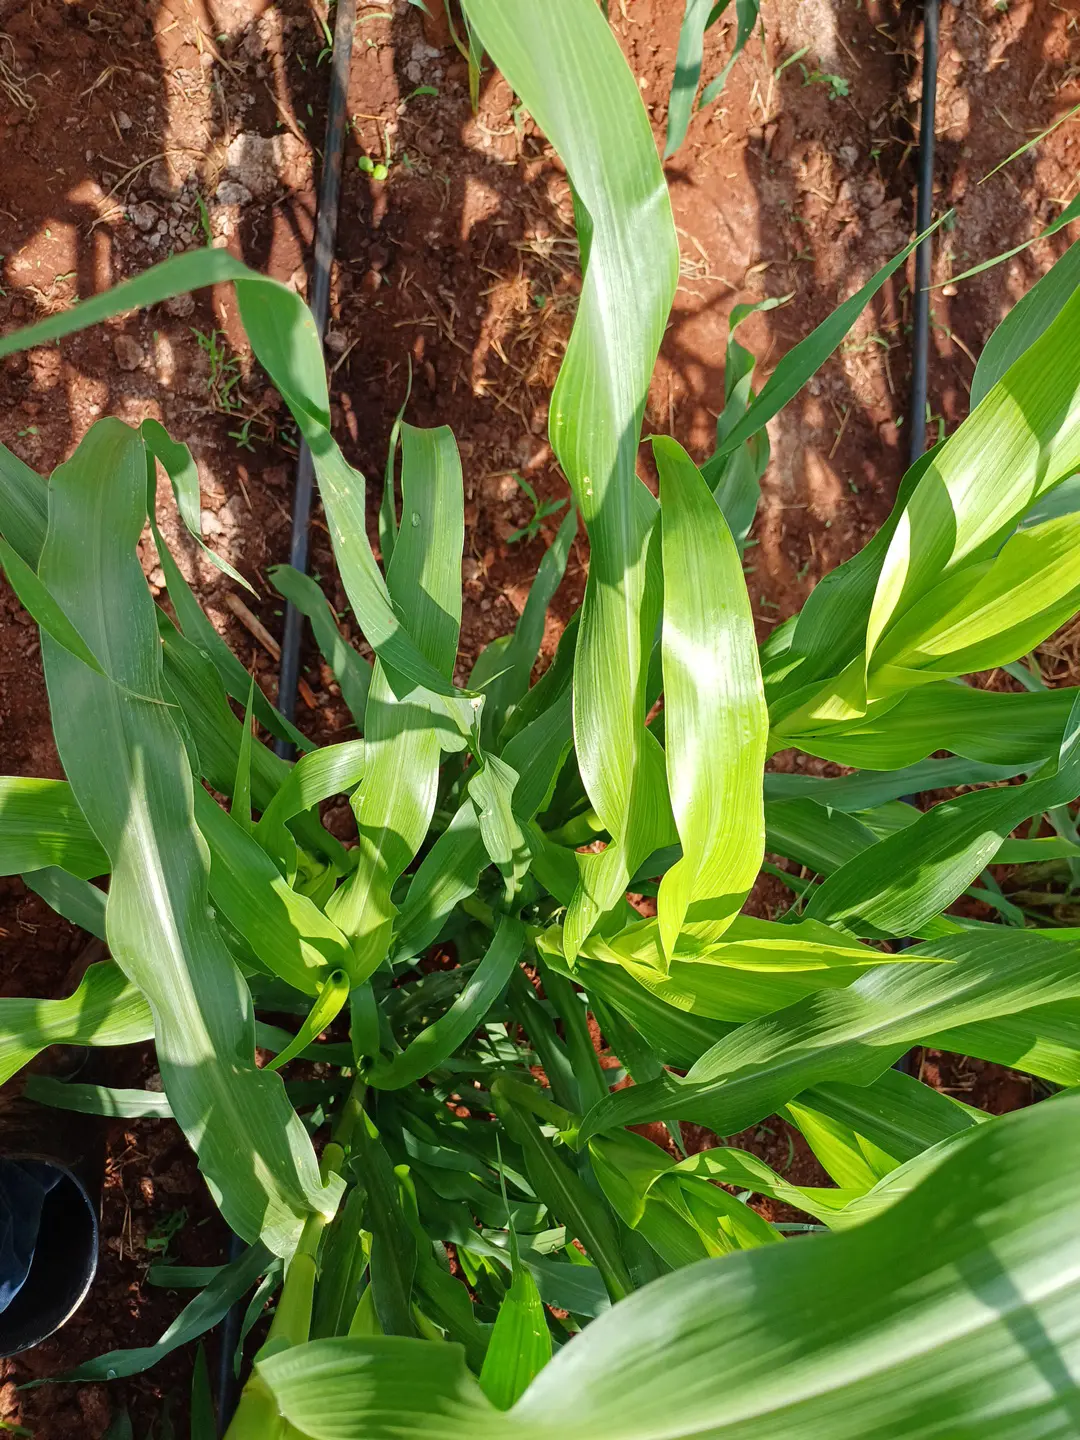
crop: pearl millet
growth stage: flowering
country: Kenya
